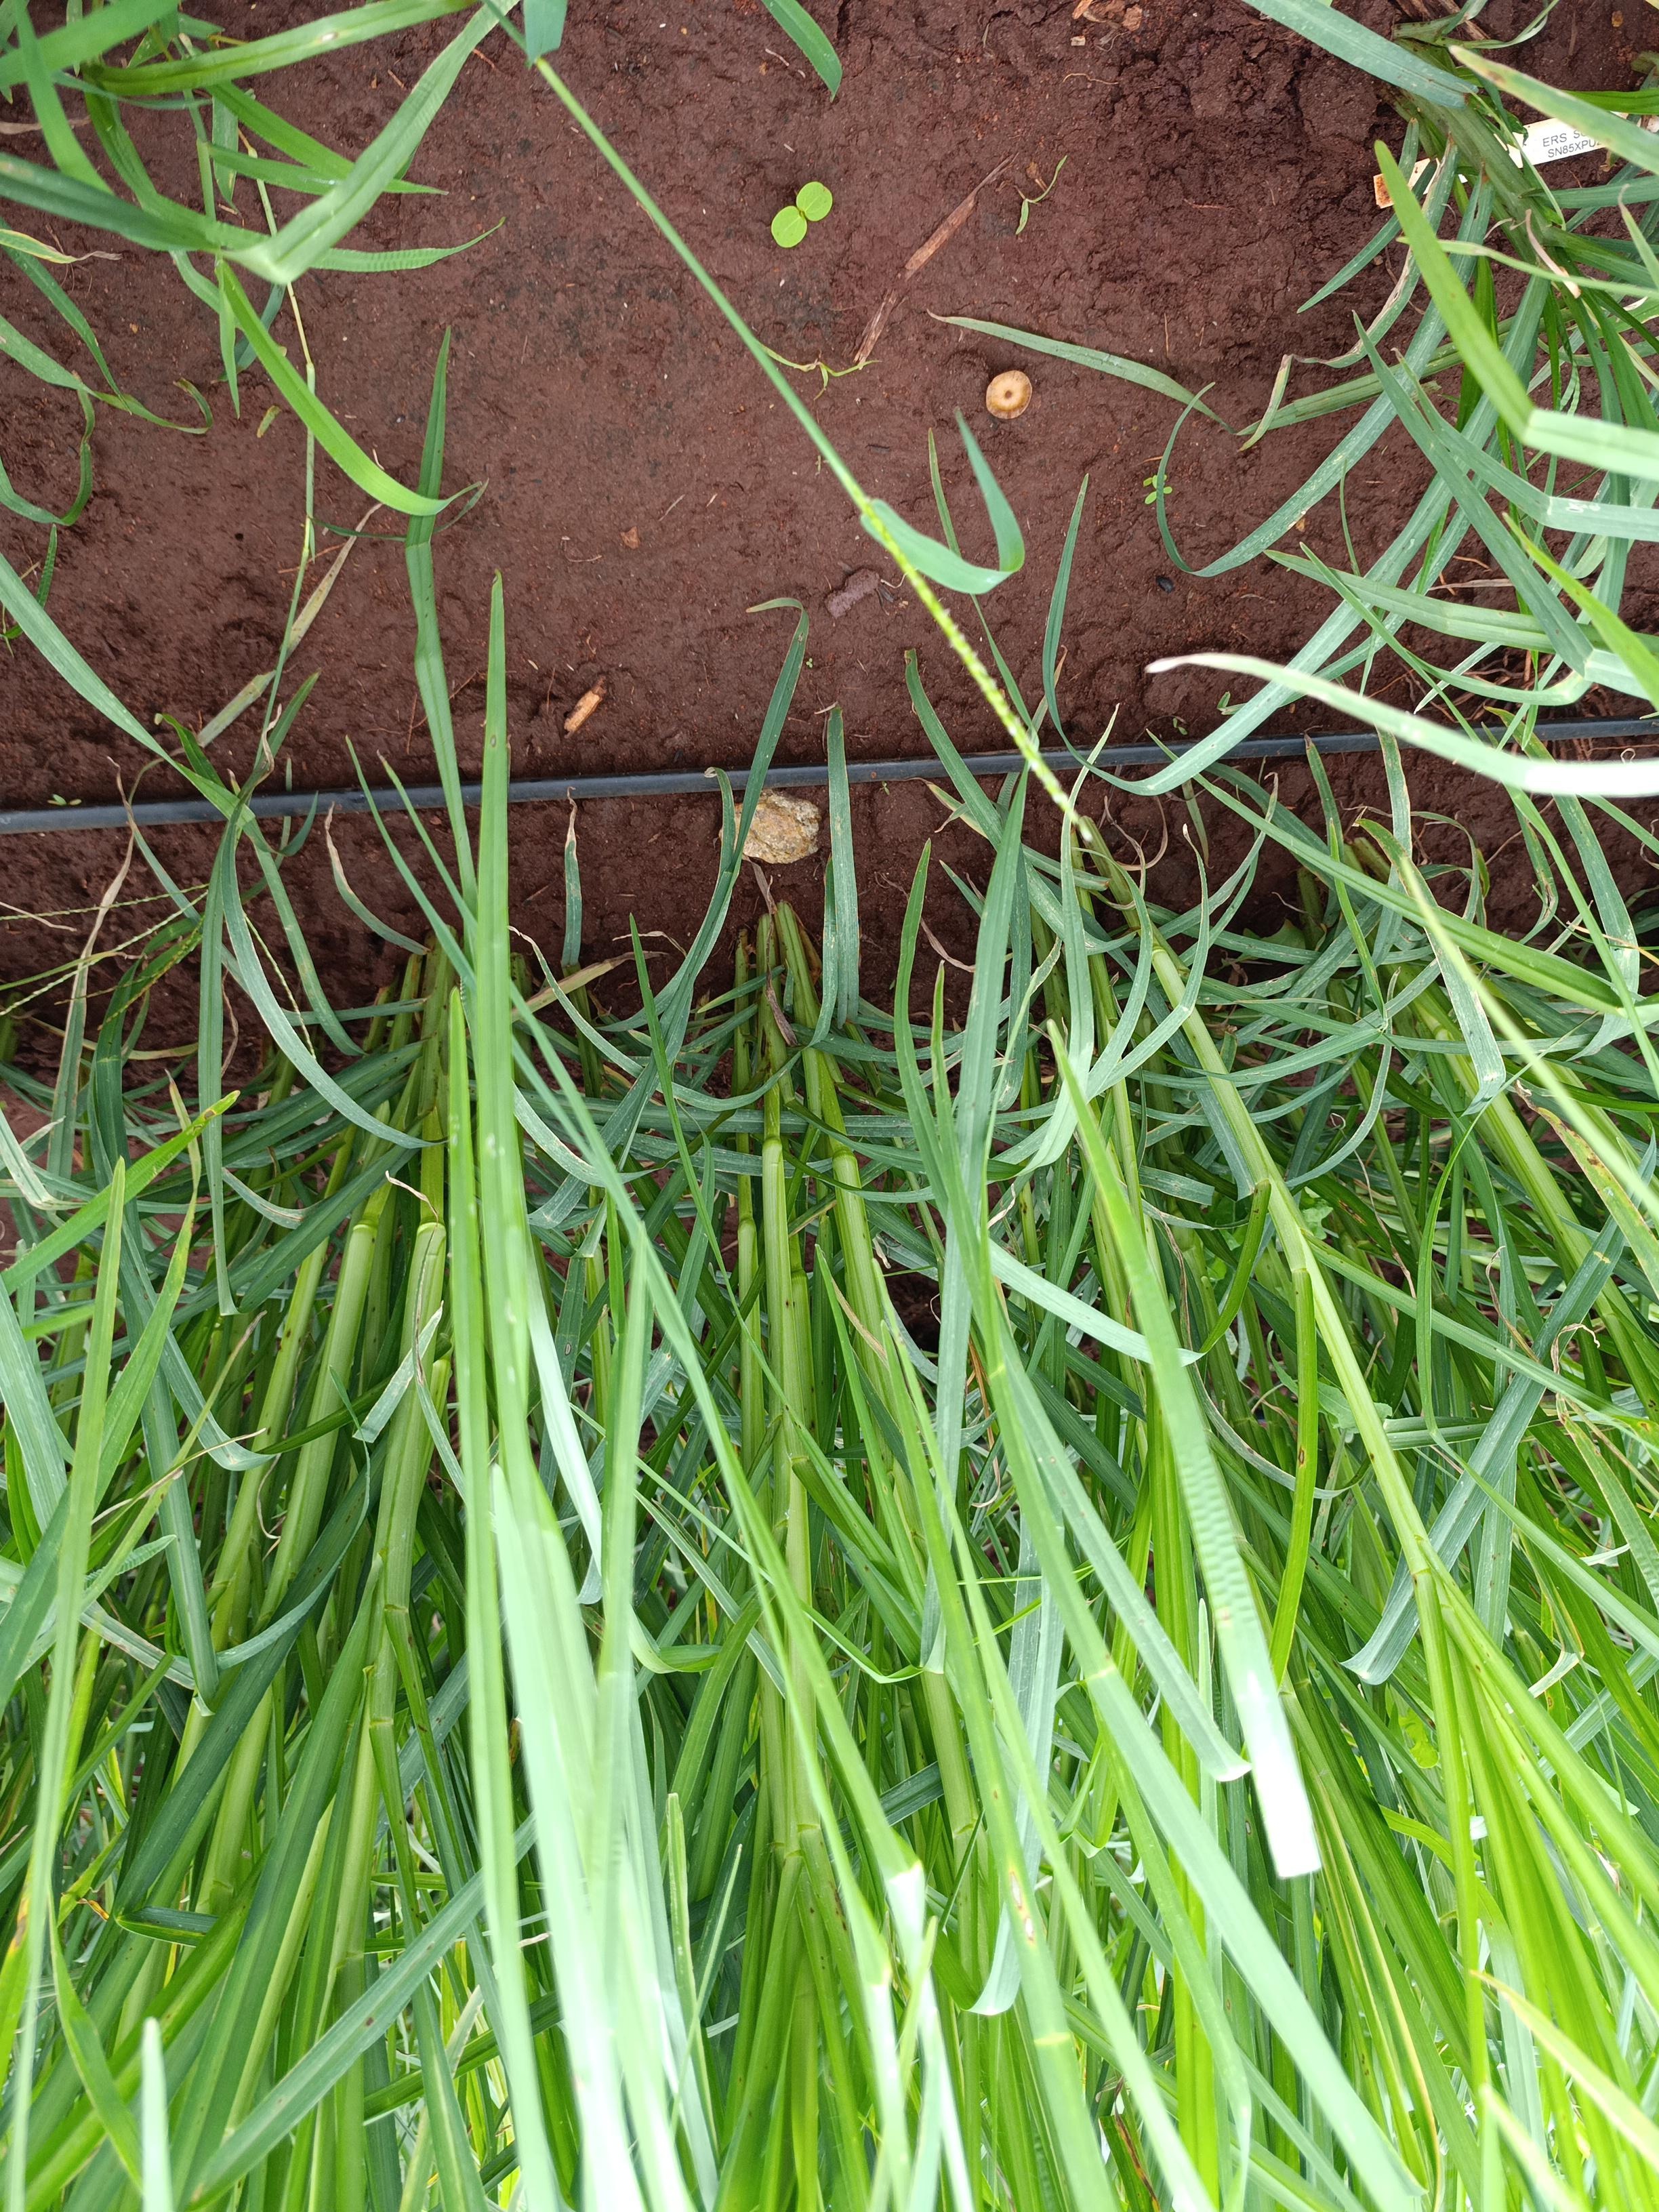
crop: finger millet
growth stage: heading tuber
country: Kenya
